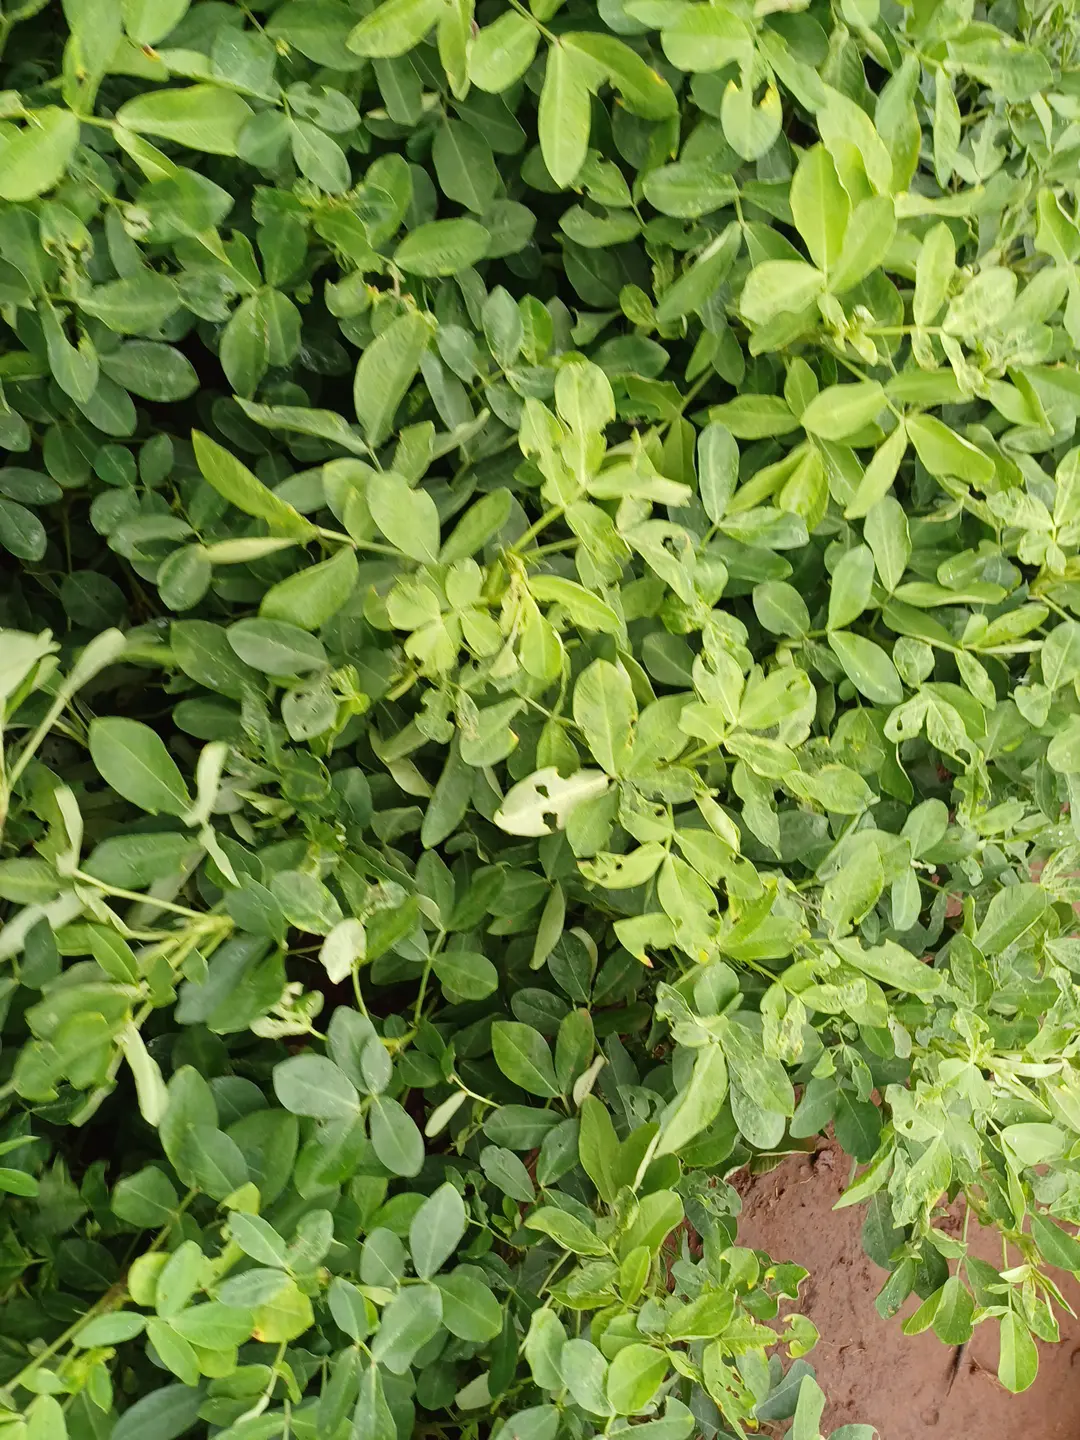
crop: groundnut
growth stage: pegging
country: Kenya
